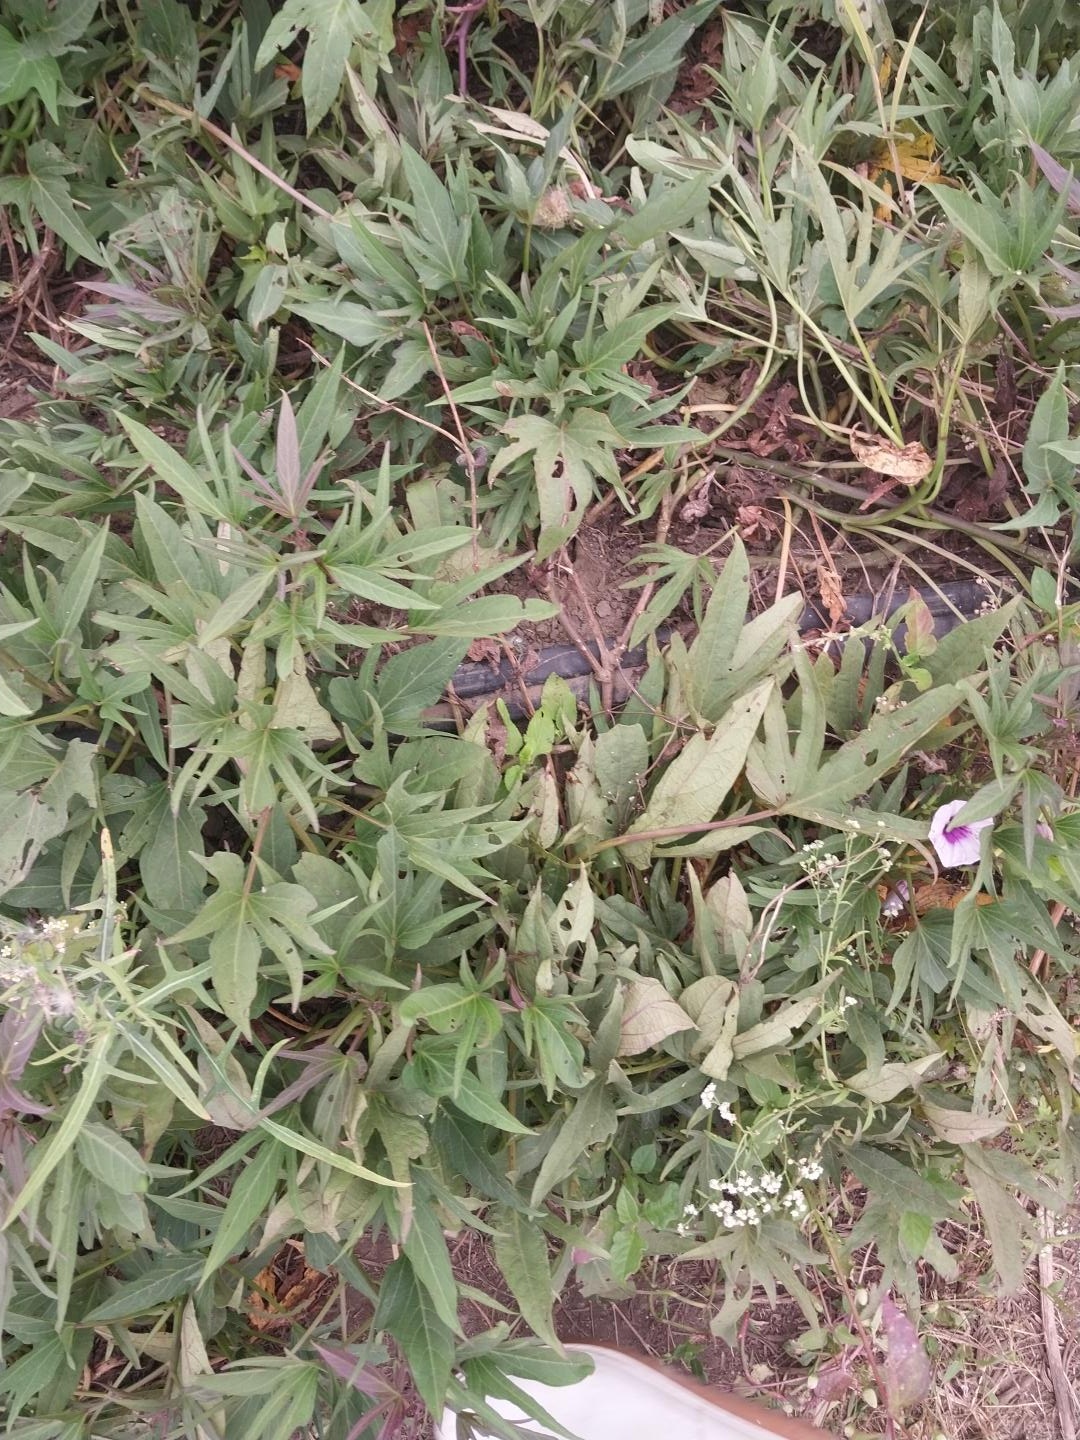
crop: sweet potato
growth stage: flowering
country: Tanzania
